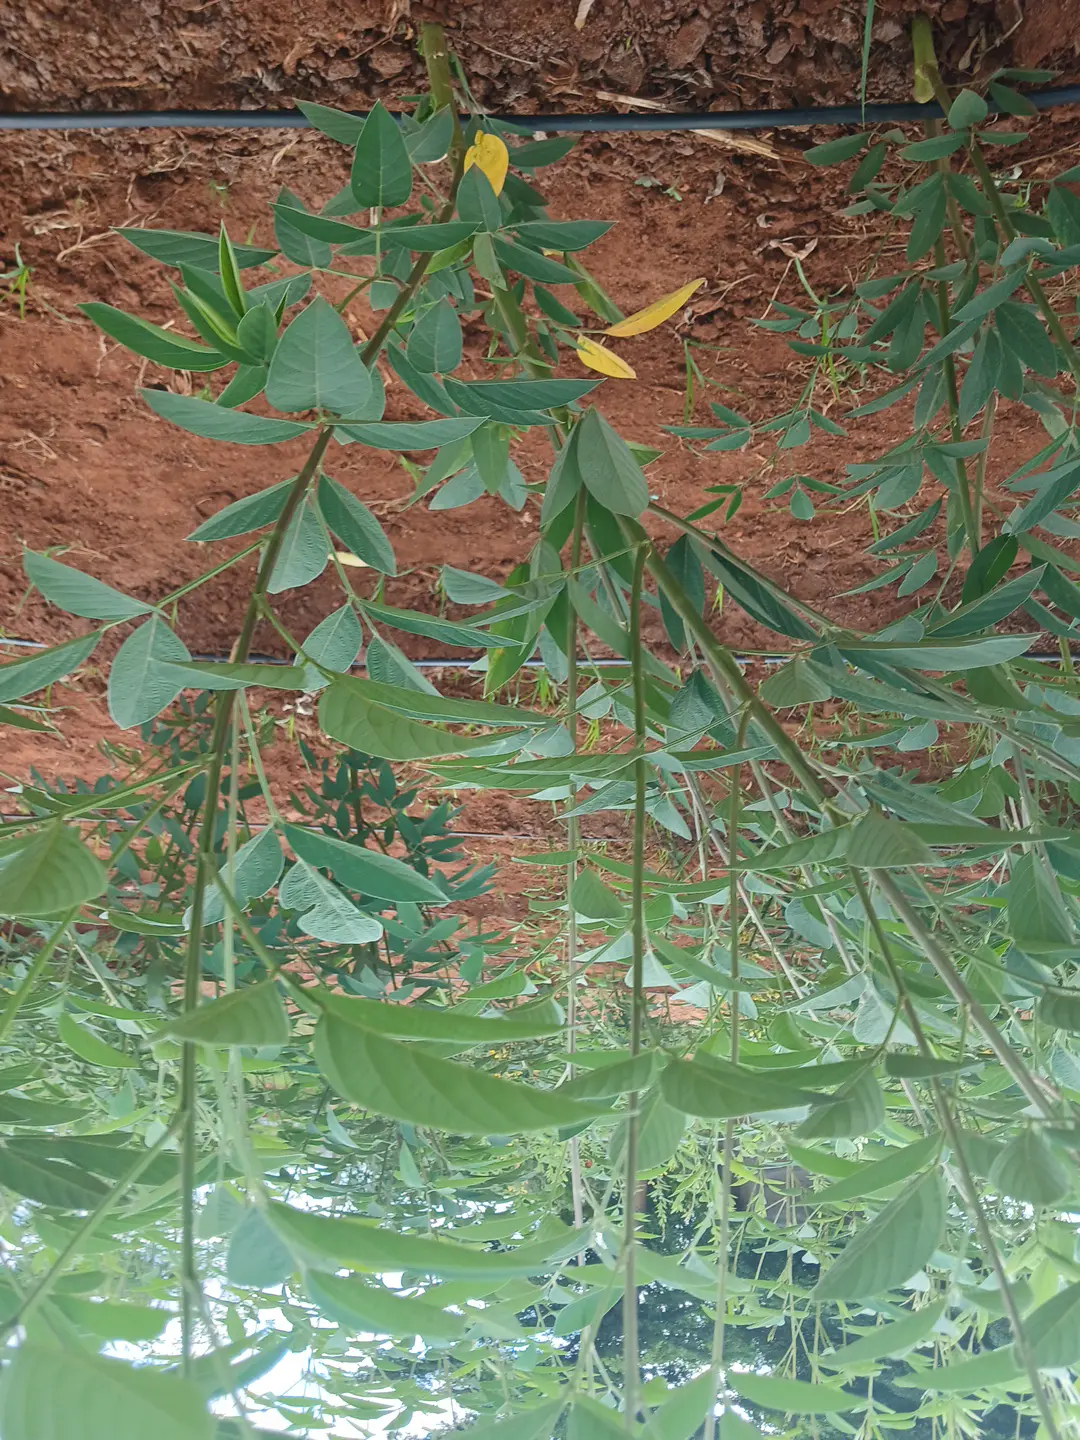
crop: pigeonpea
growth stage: vegetative
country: Kenya
